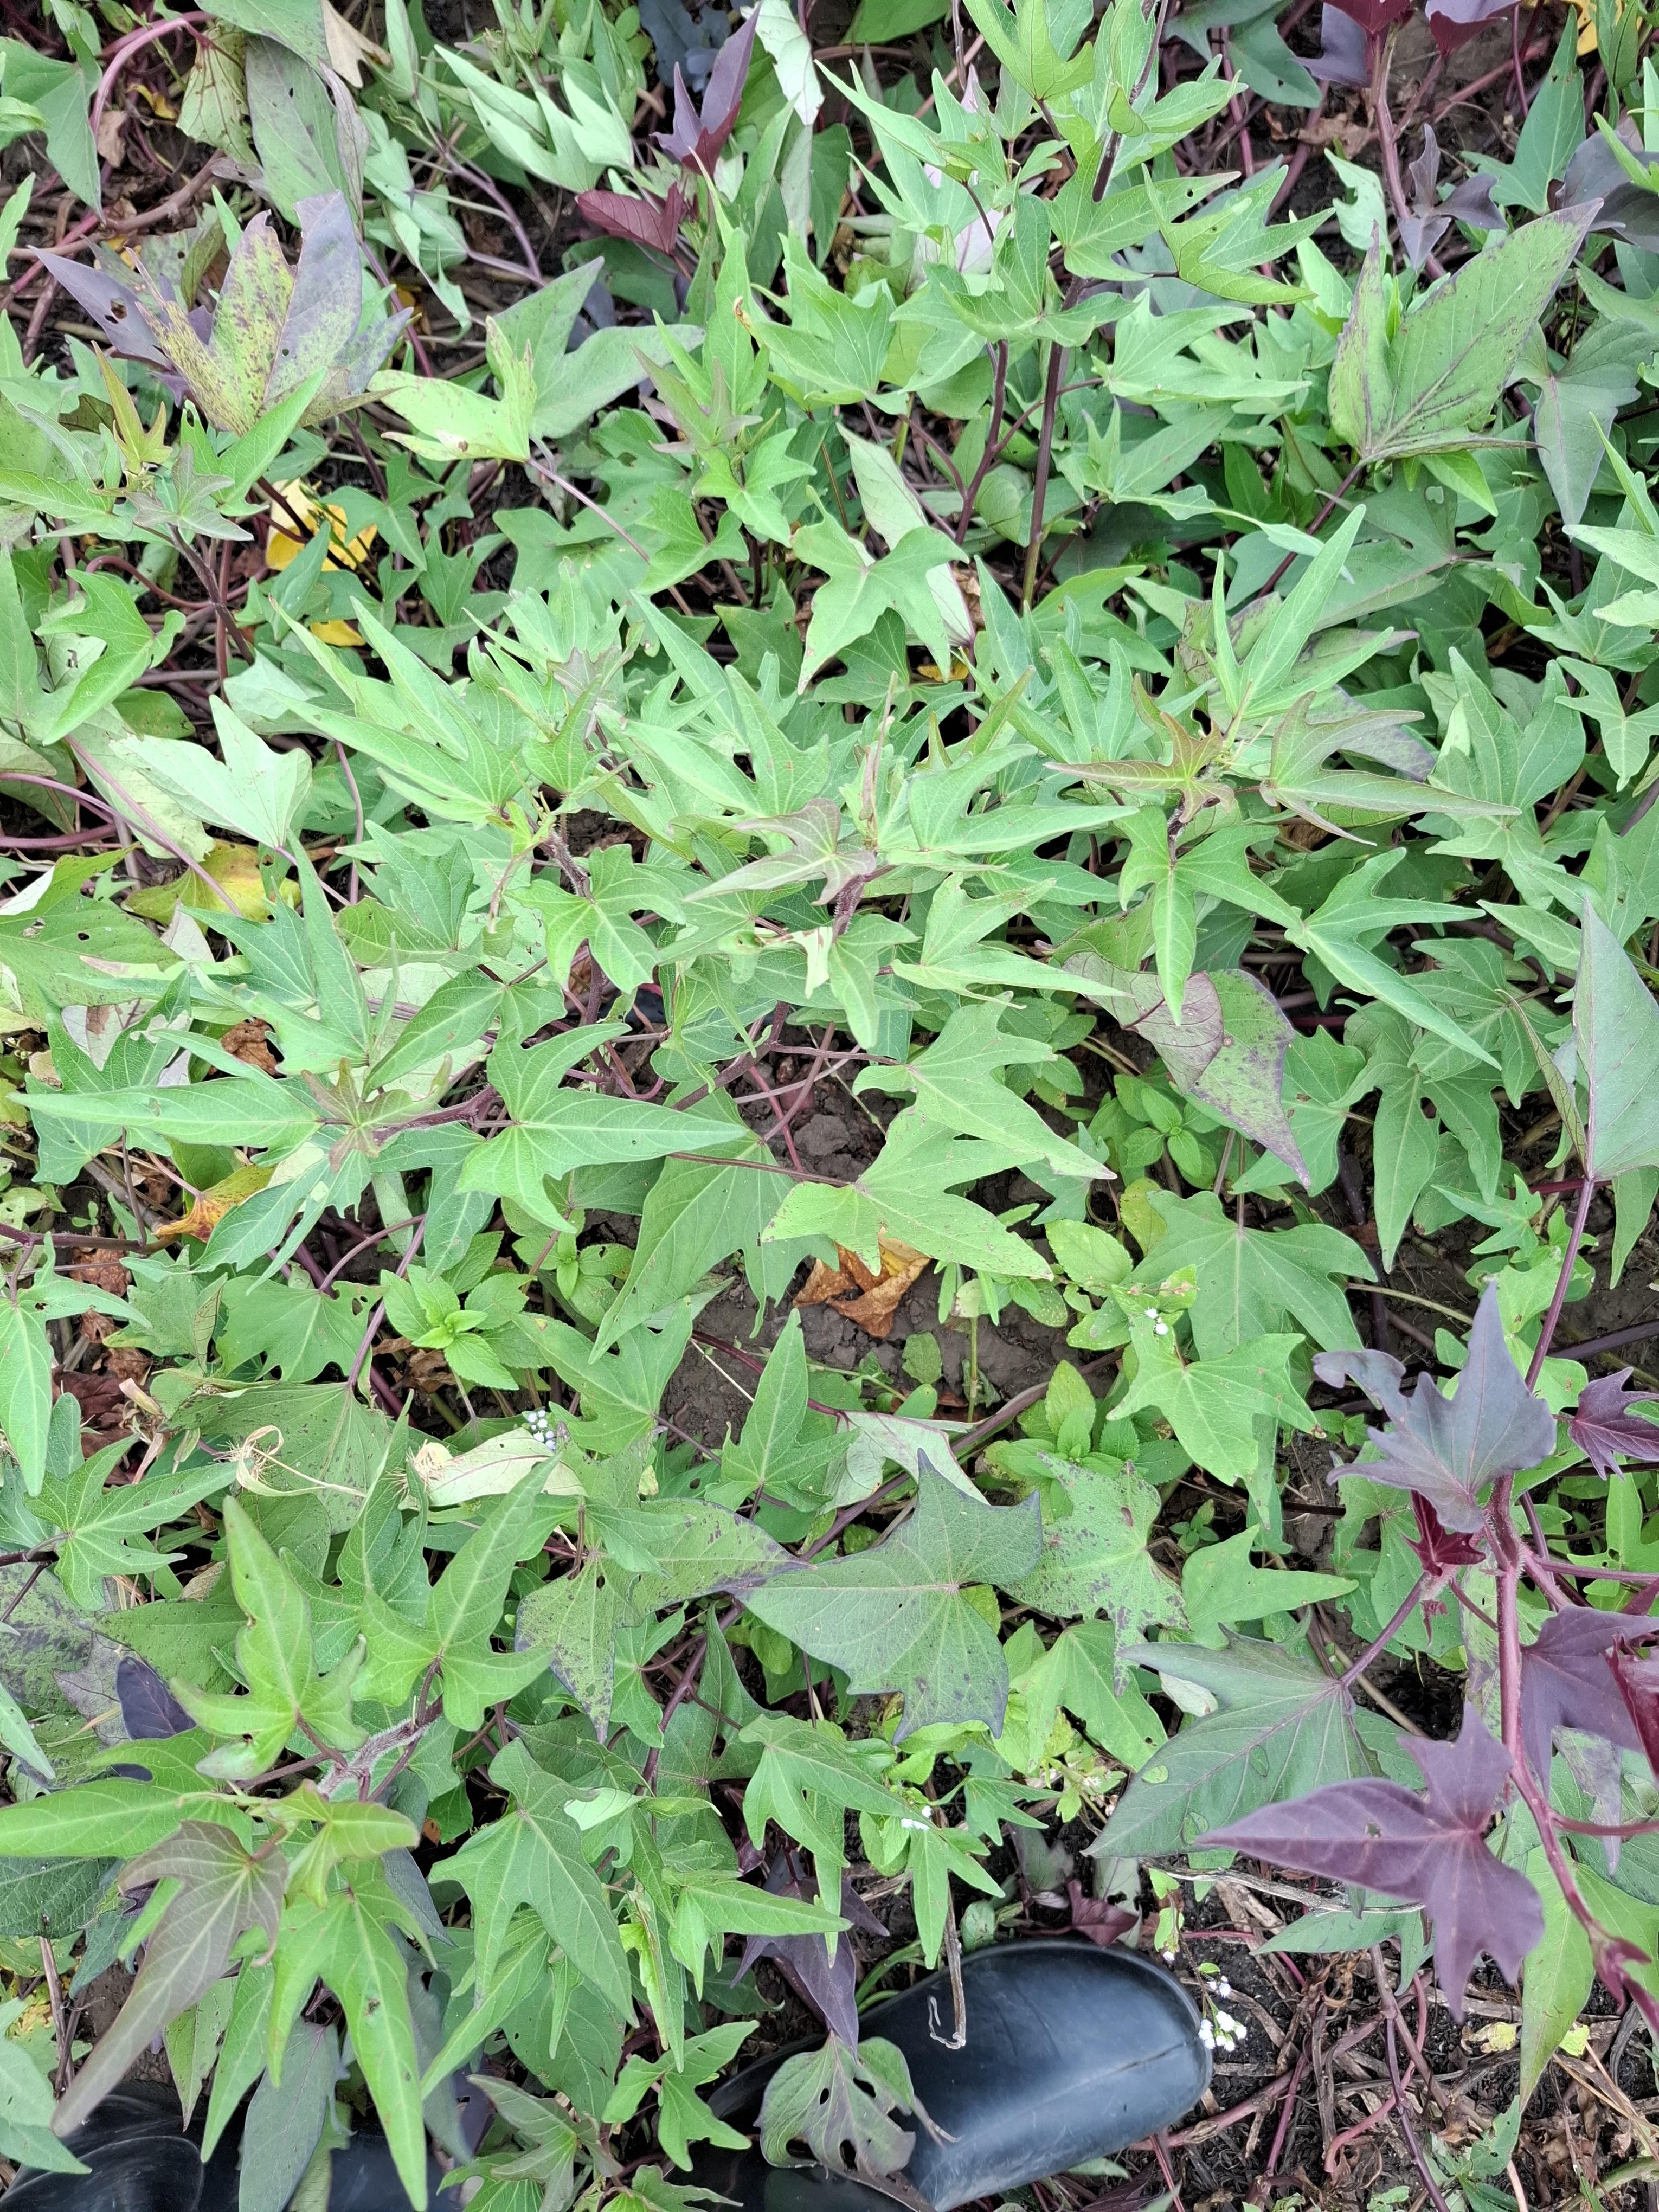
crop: sweet potato
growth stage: flowering
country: Tanzania
